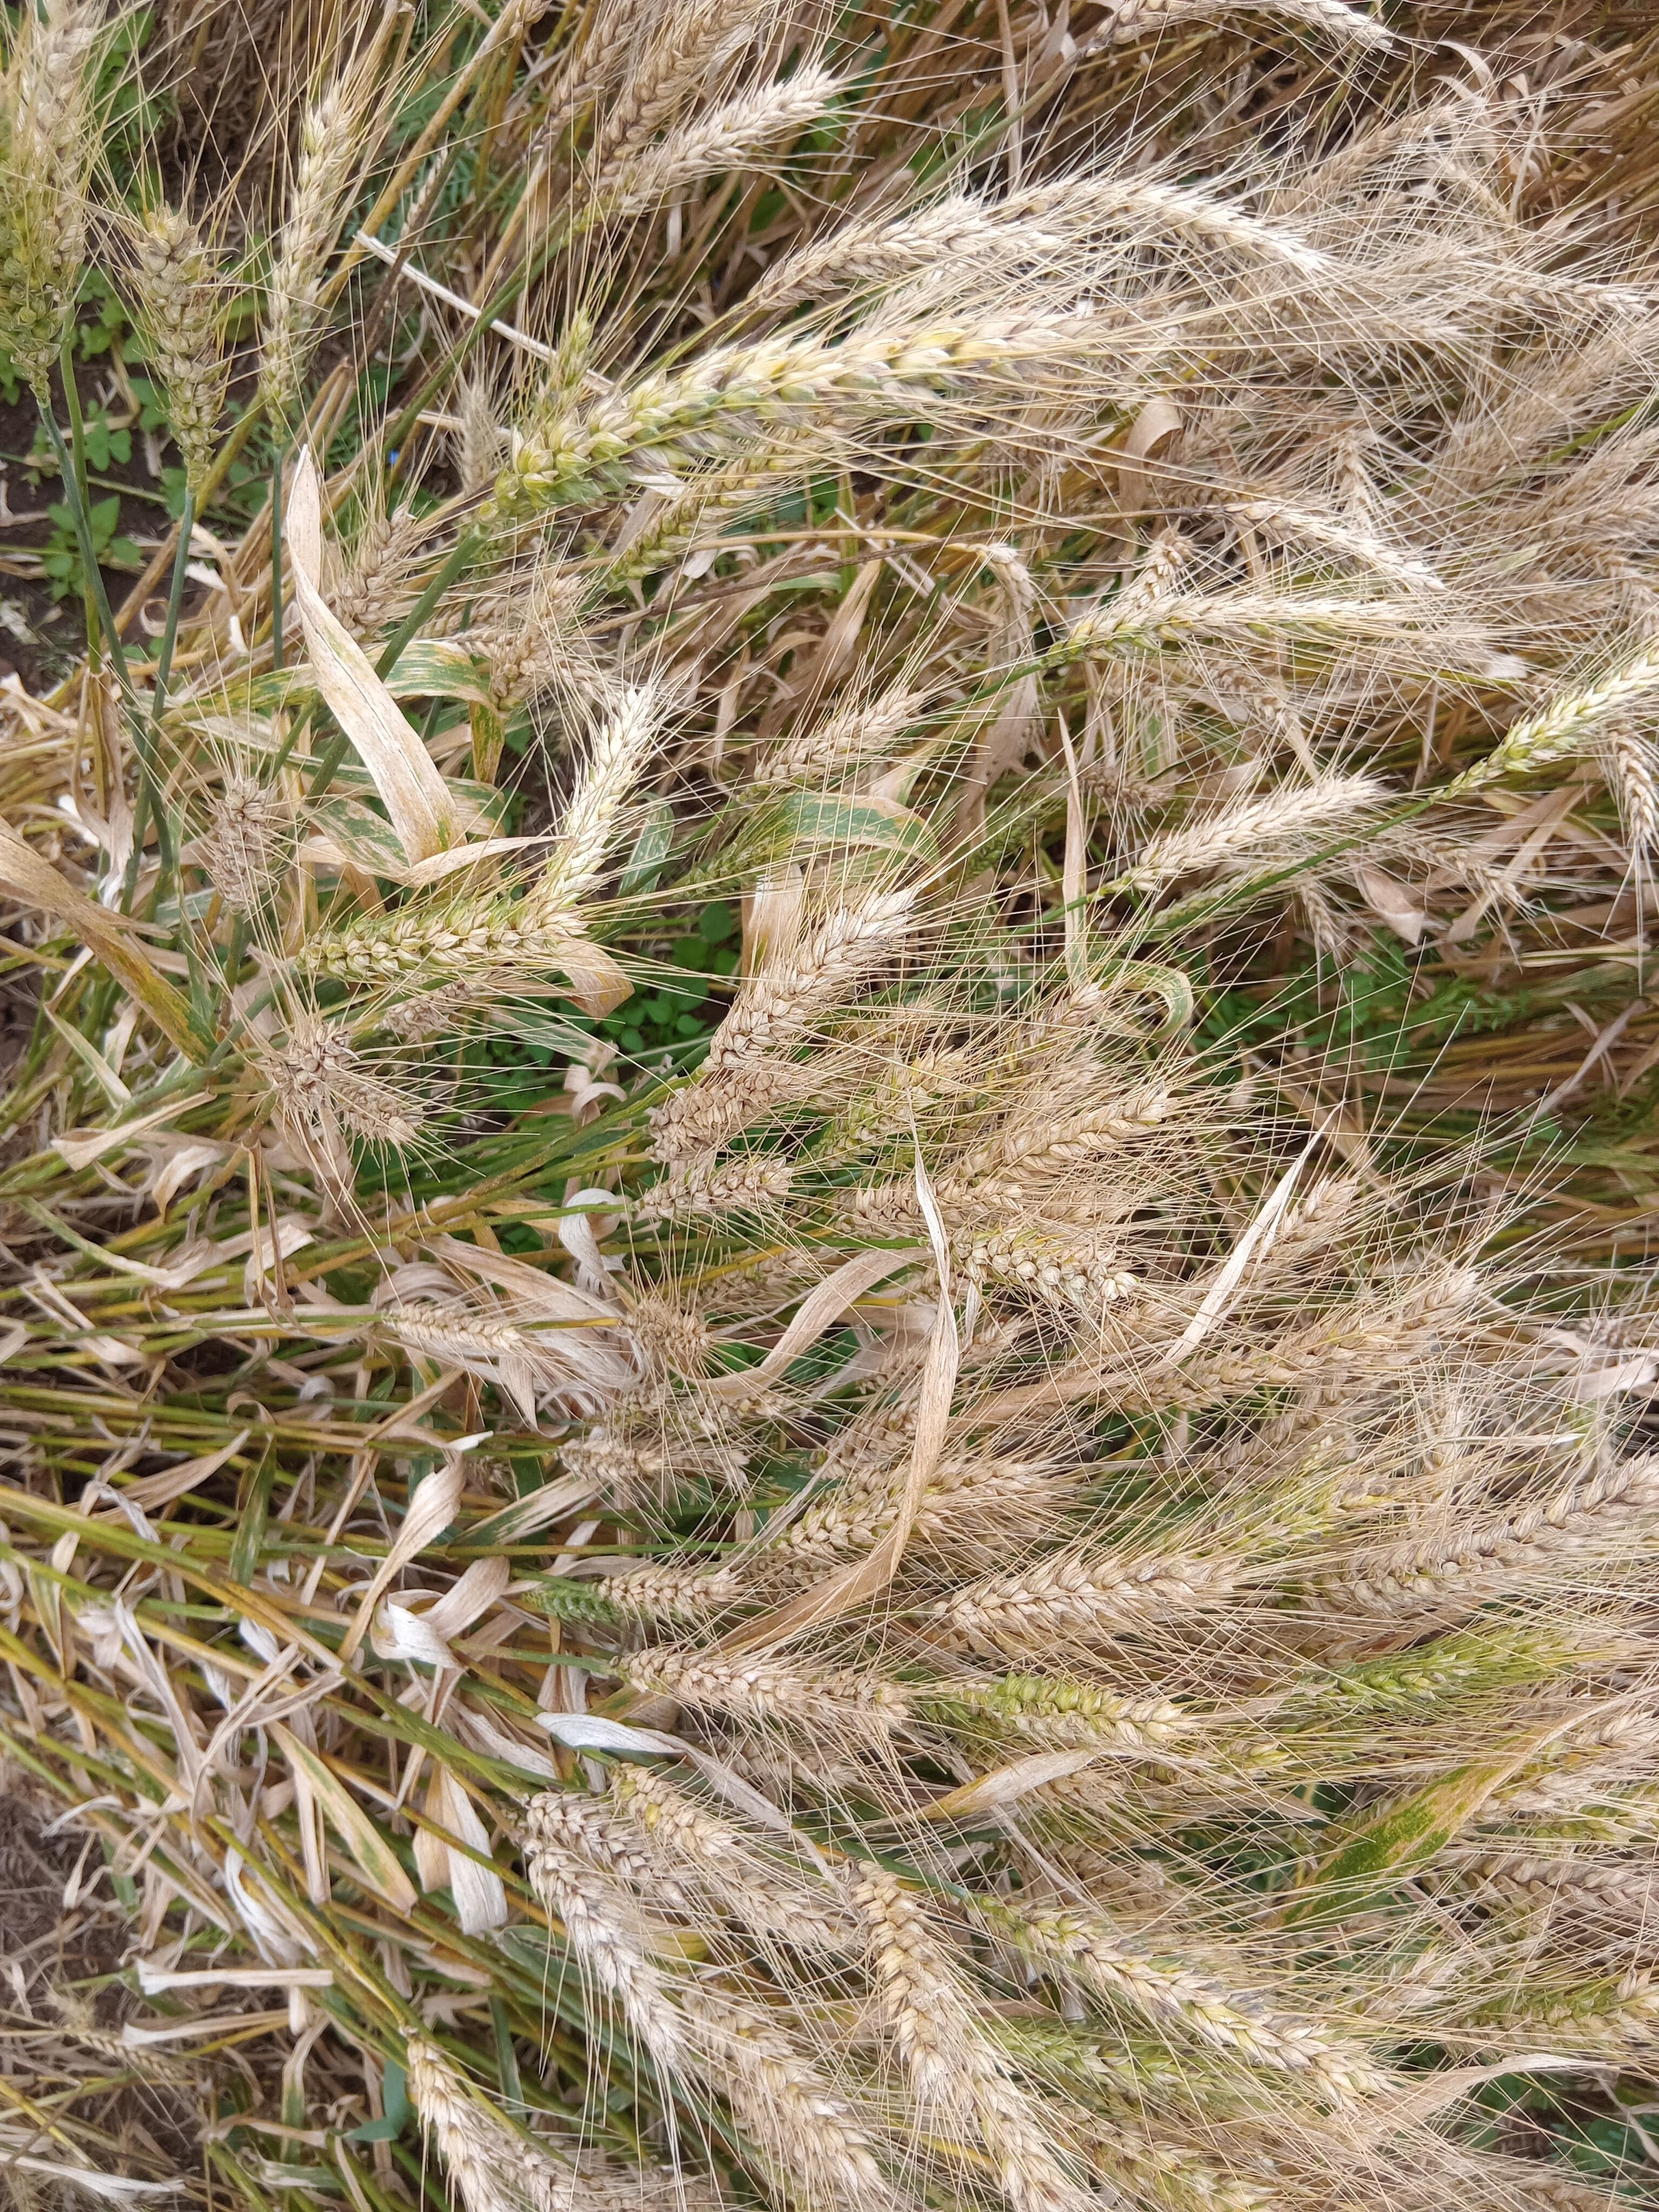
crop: wheat
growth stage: maturity
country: Kenya
